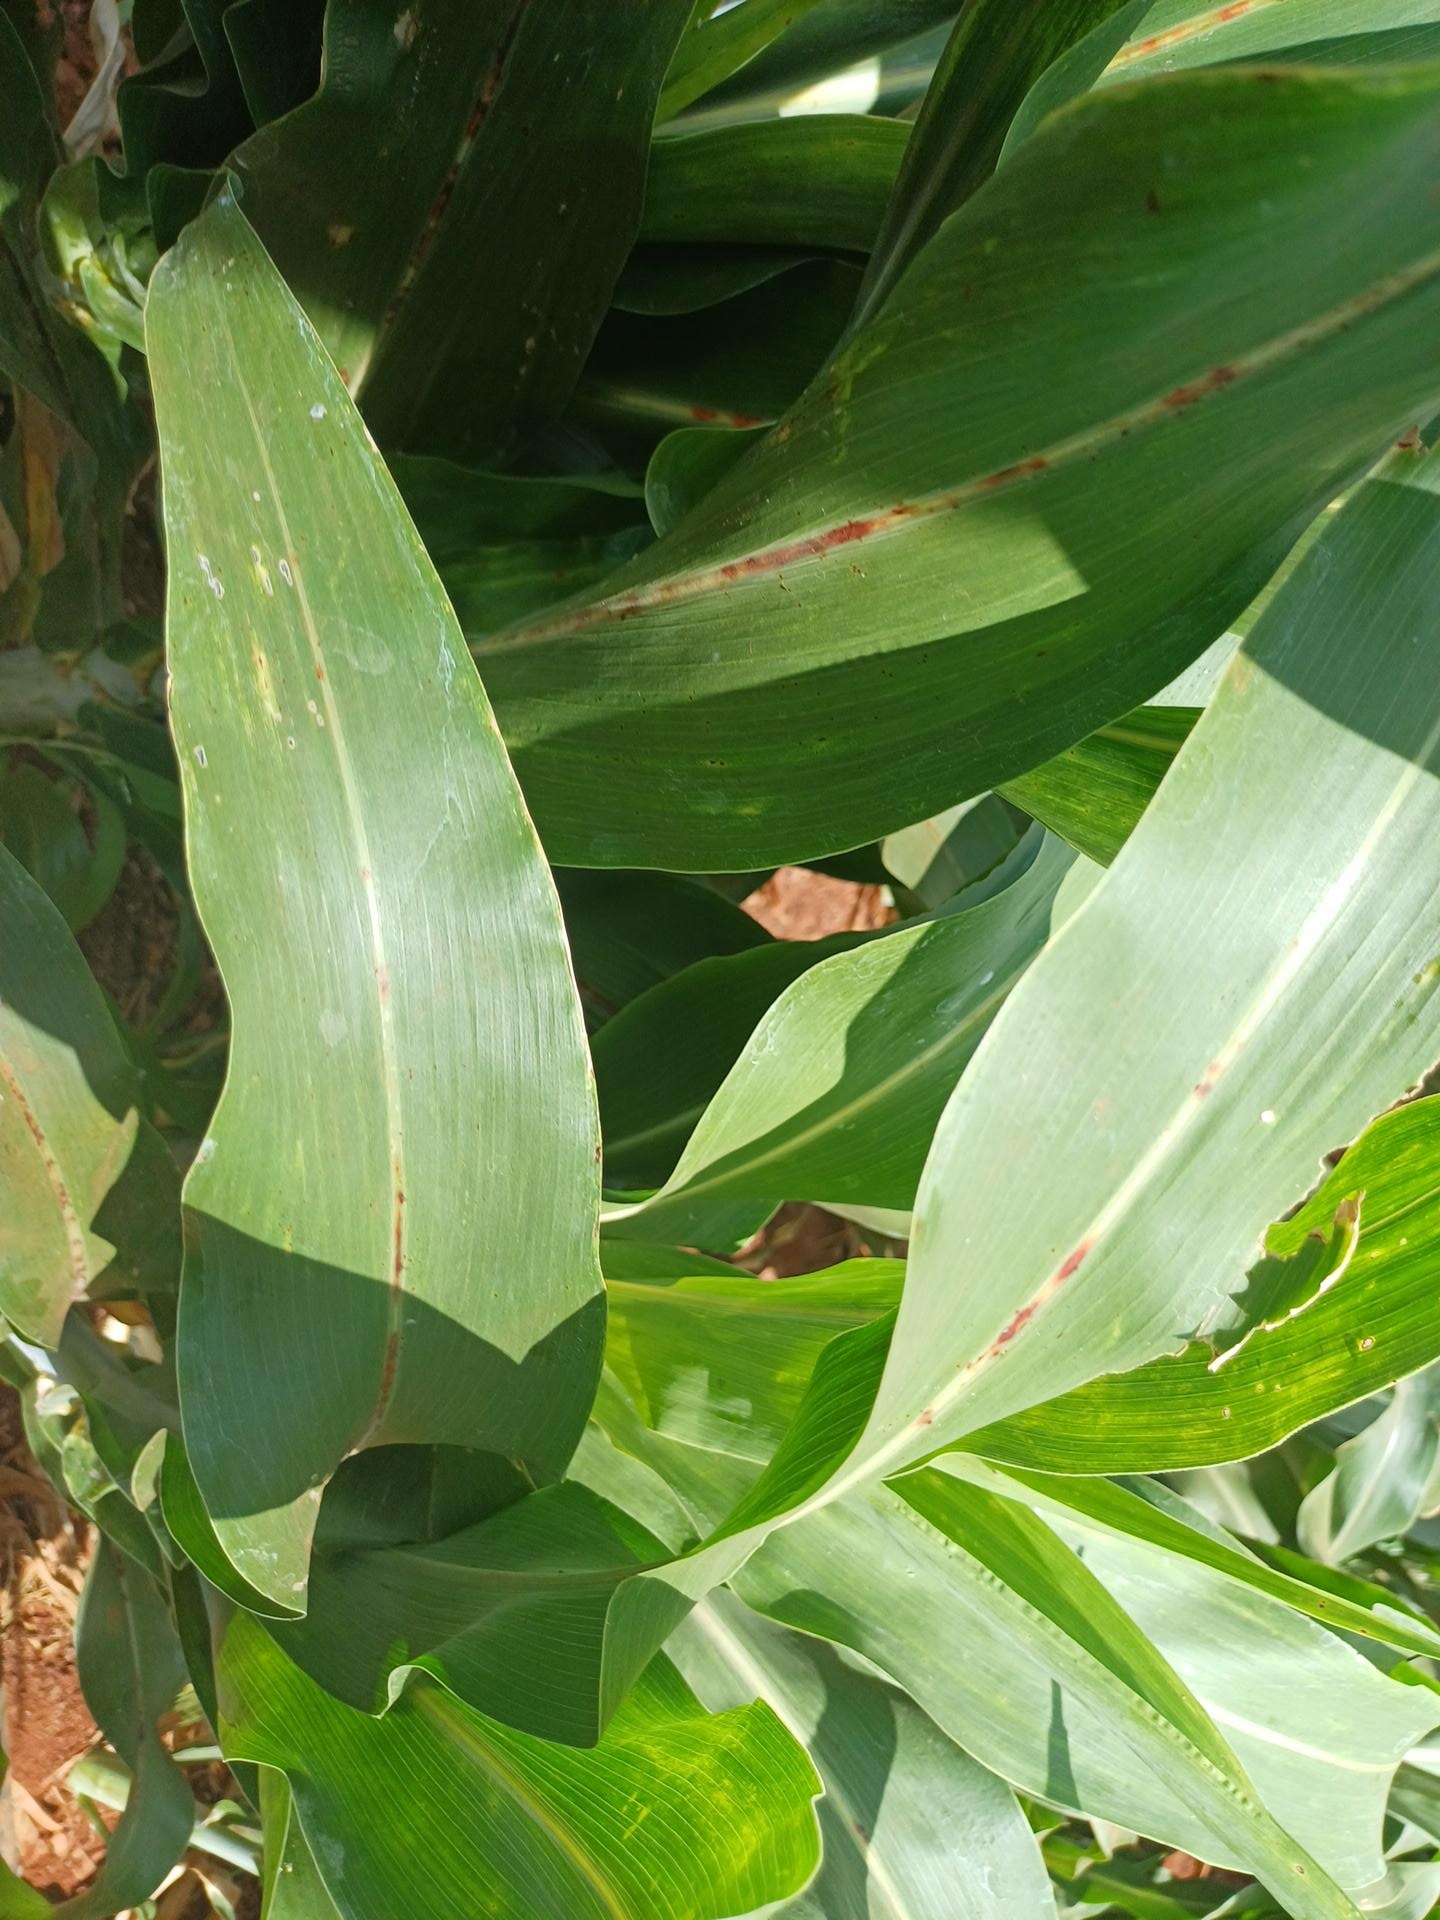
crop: sorghum
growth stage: heading tuber
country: Kenya
